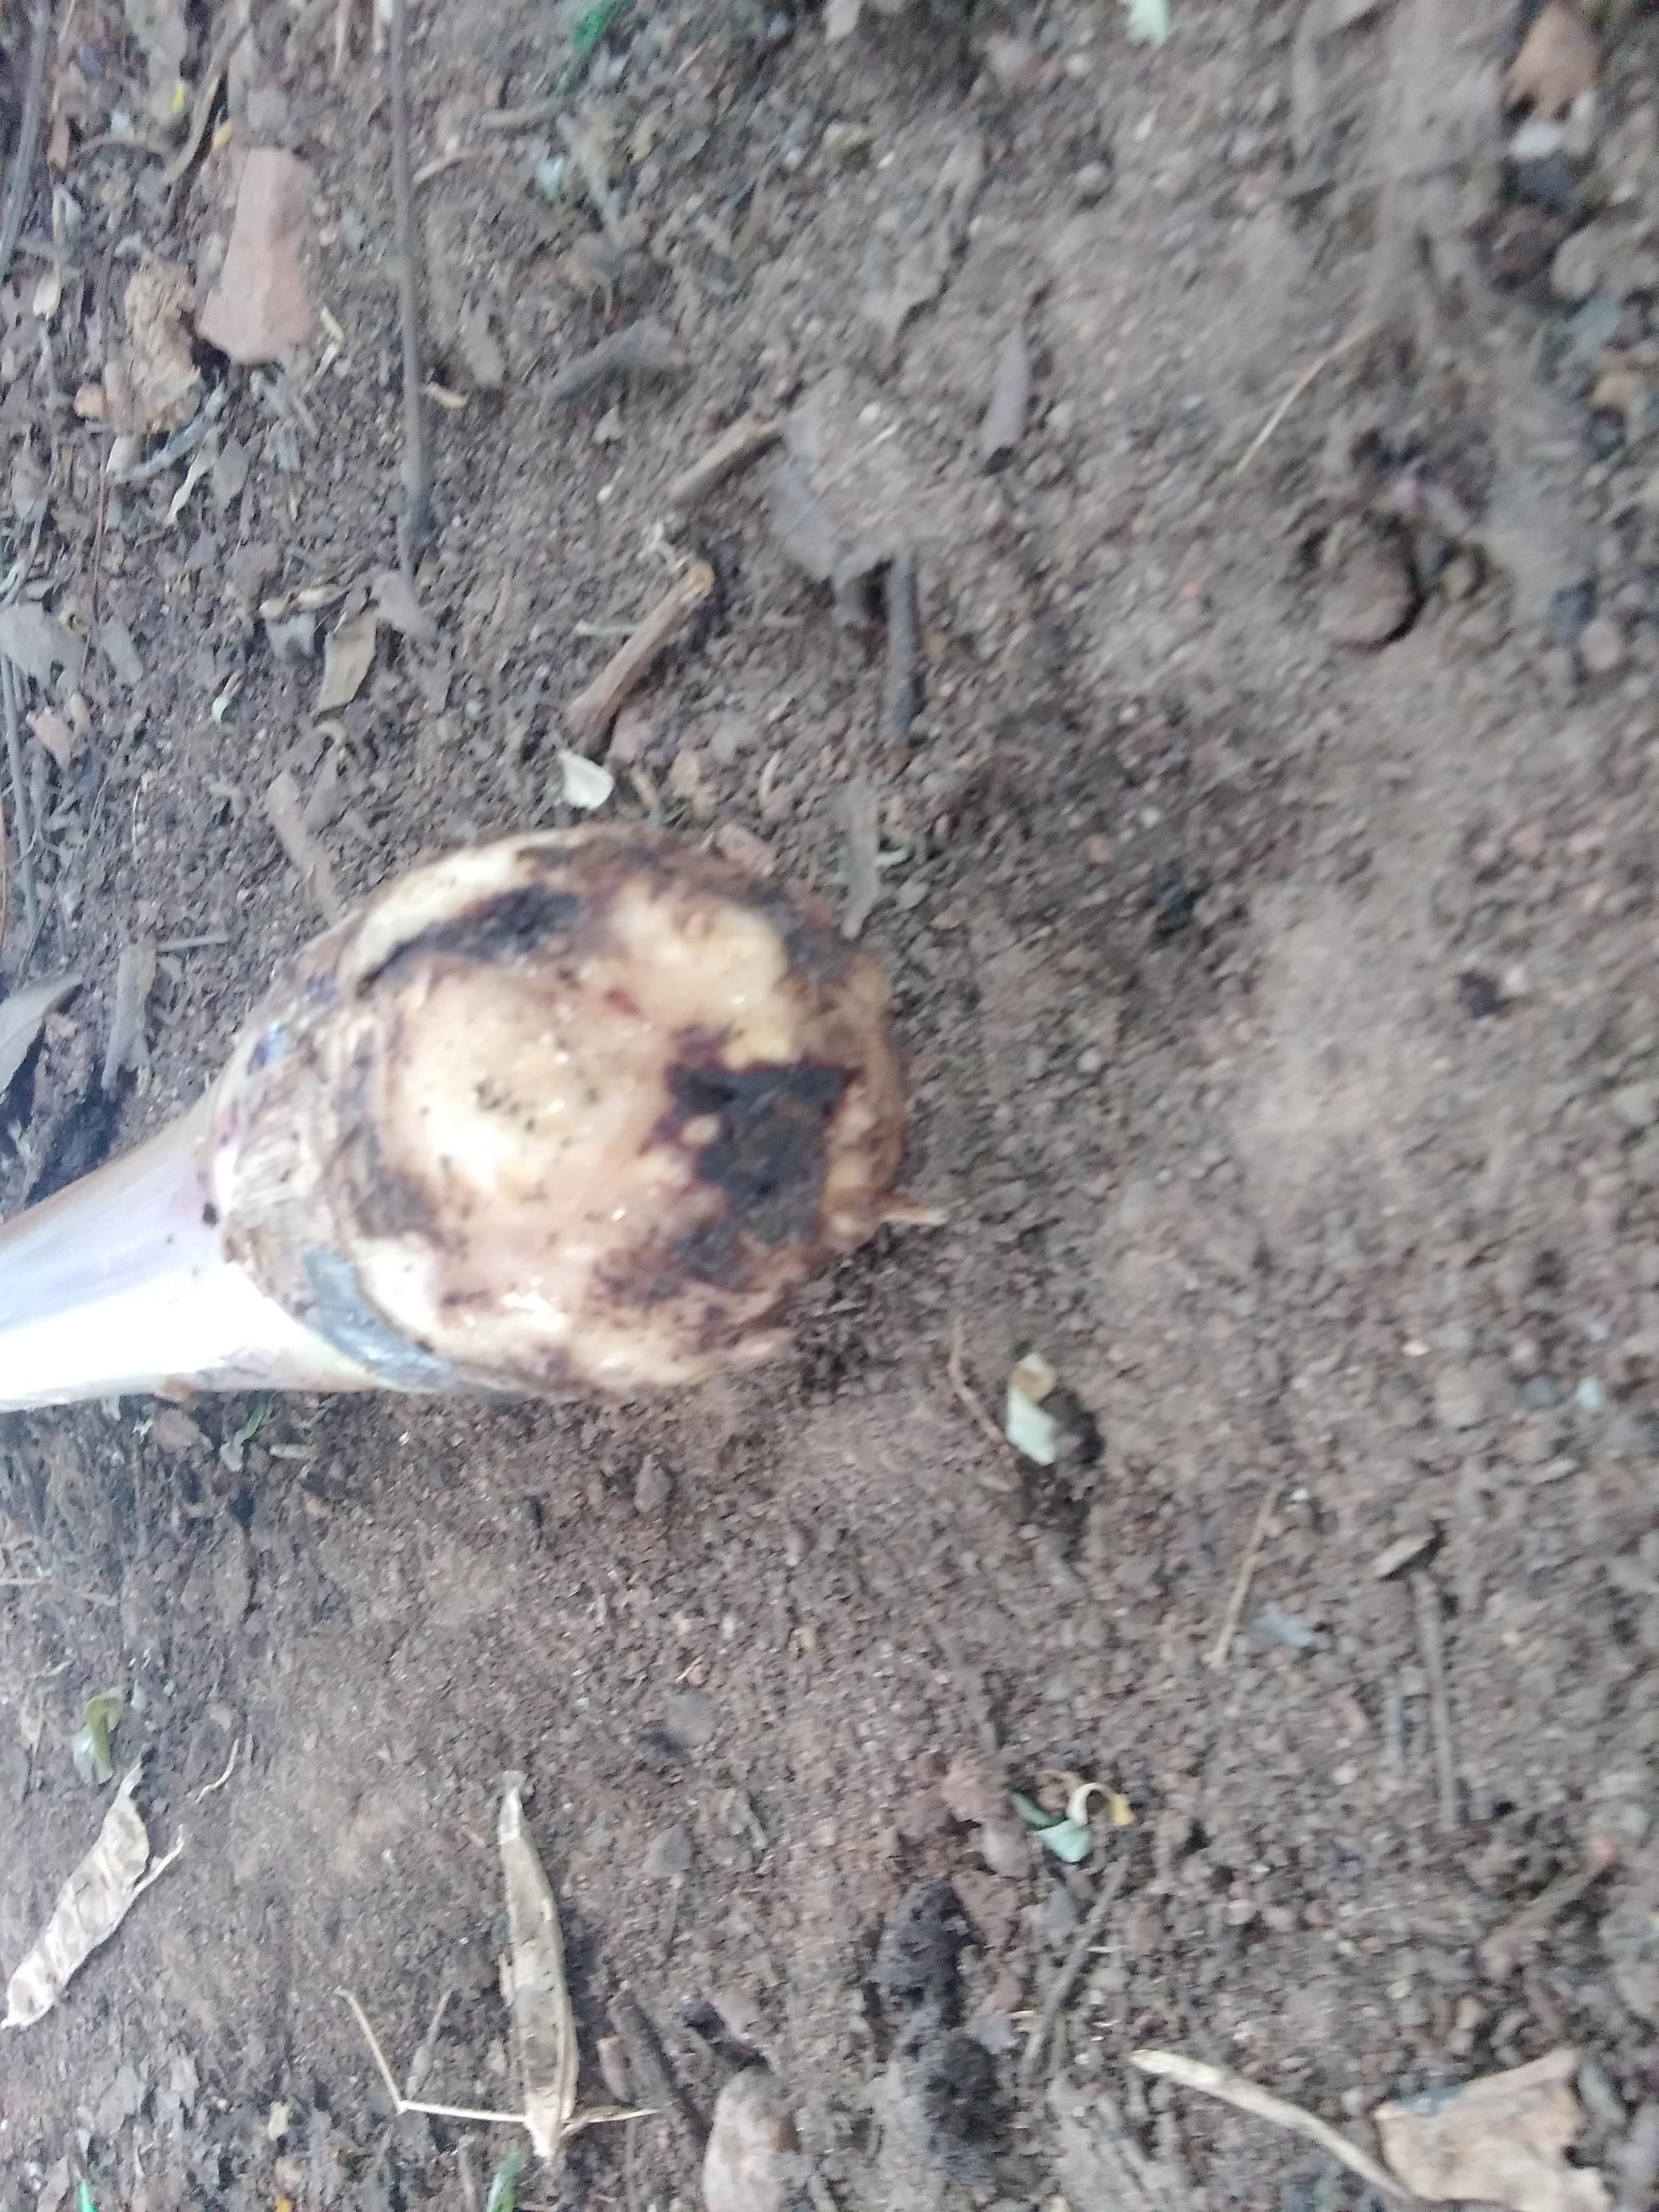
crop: banana
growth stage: vegetative
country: Tanzania
